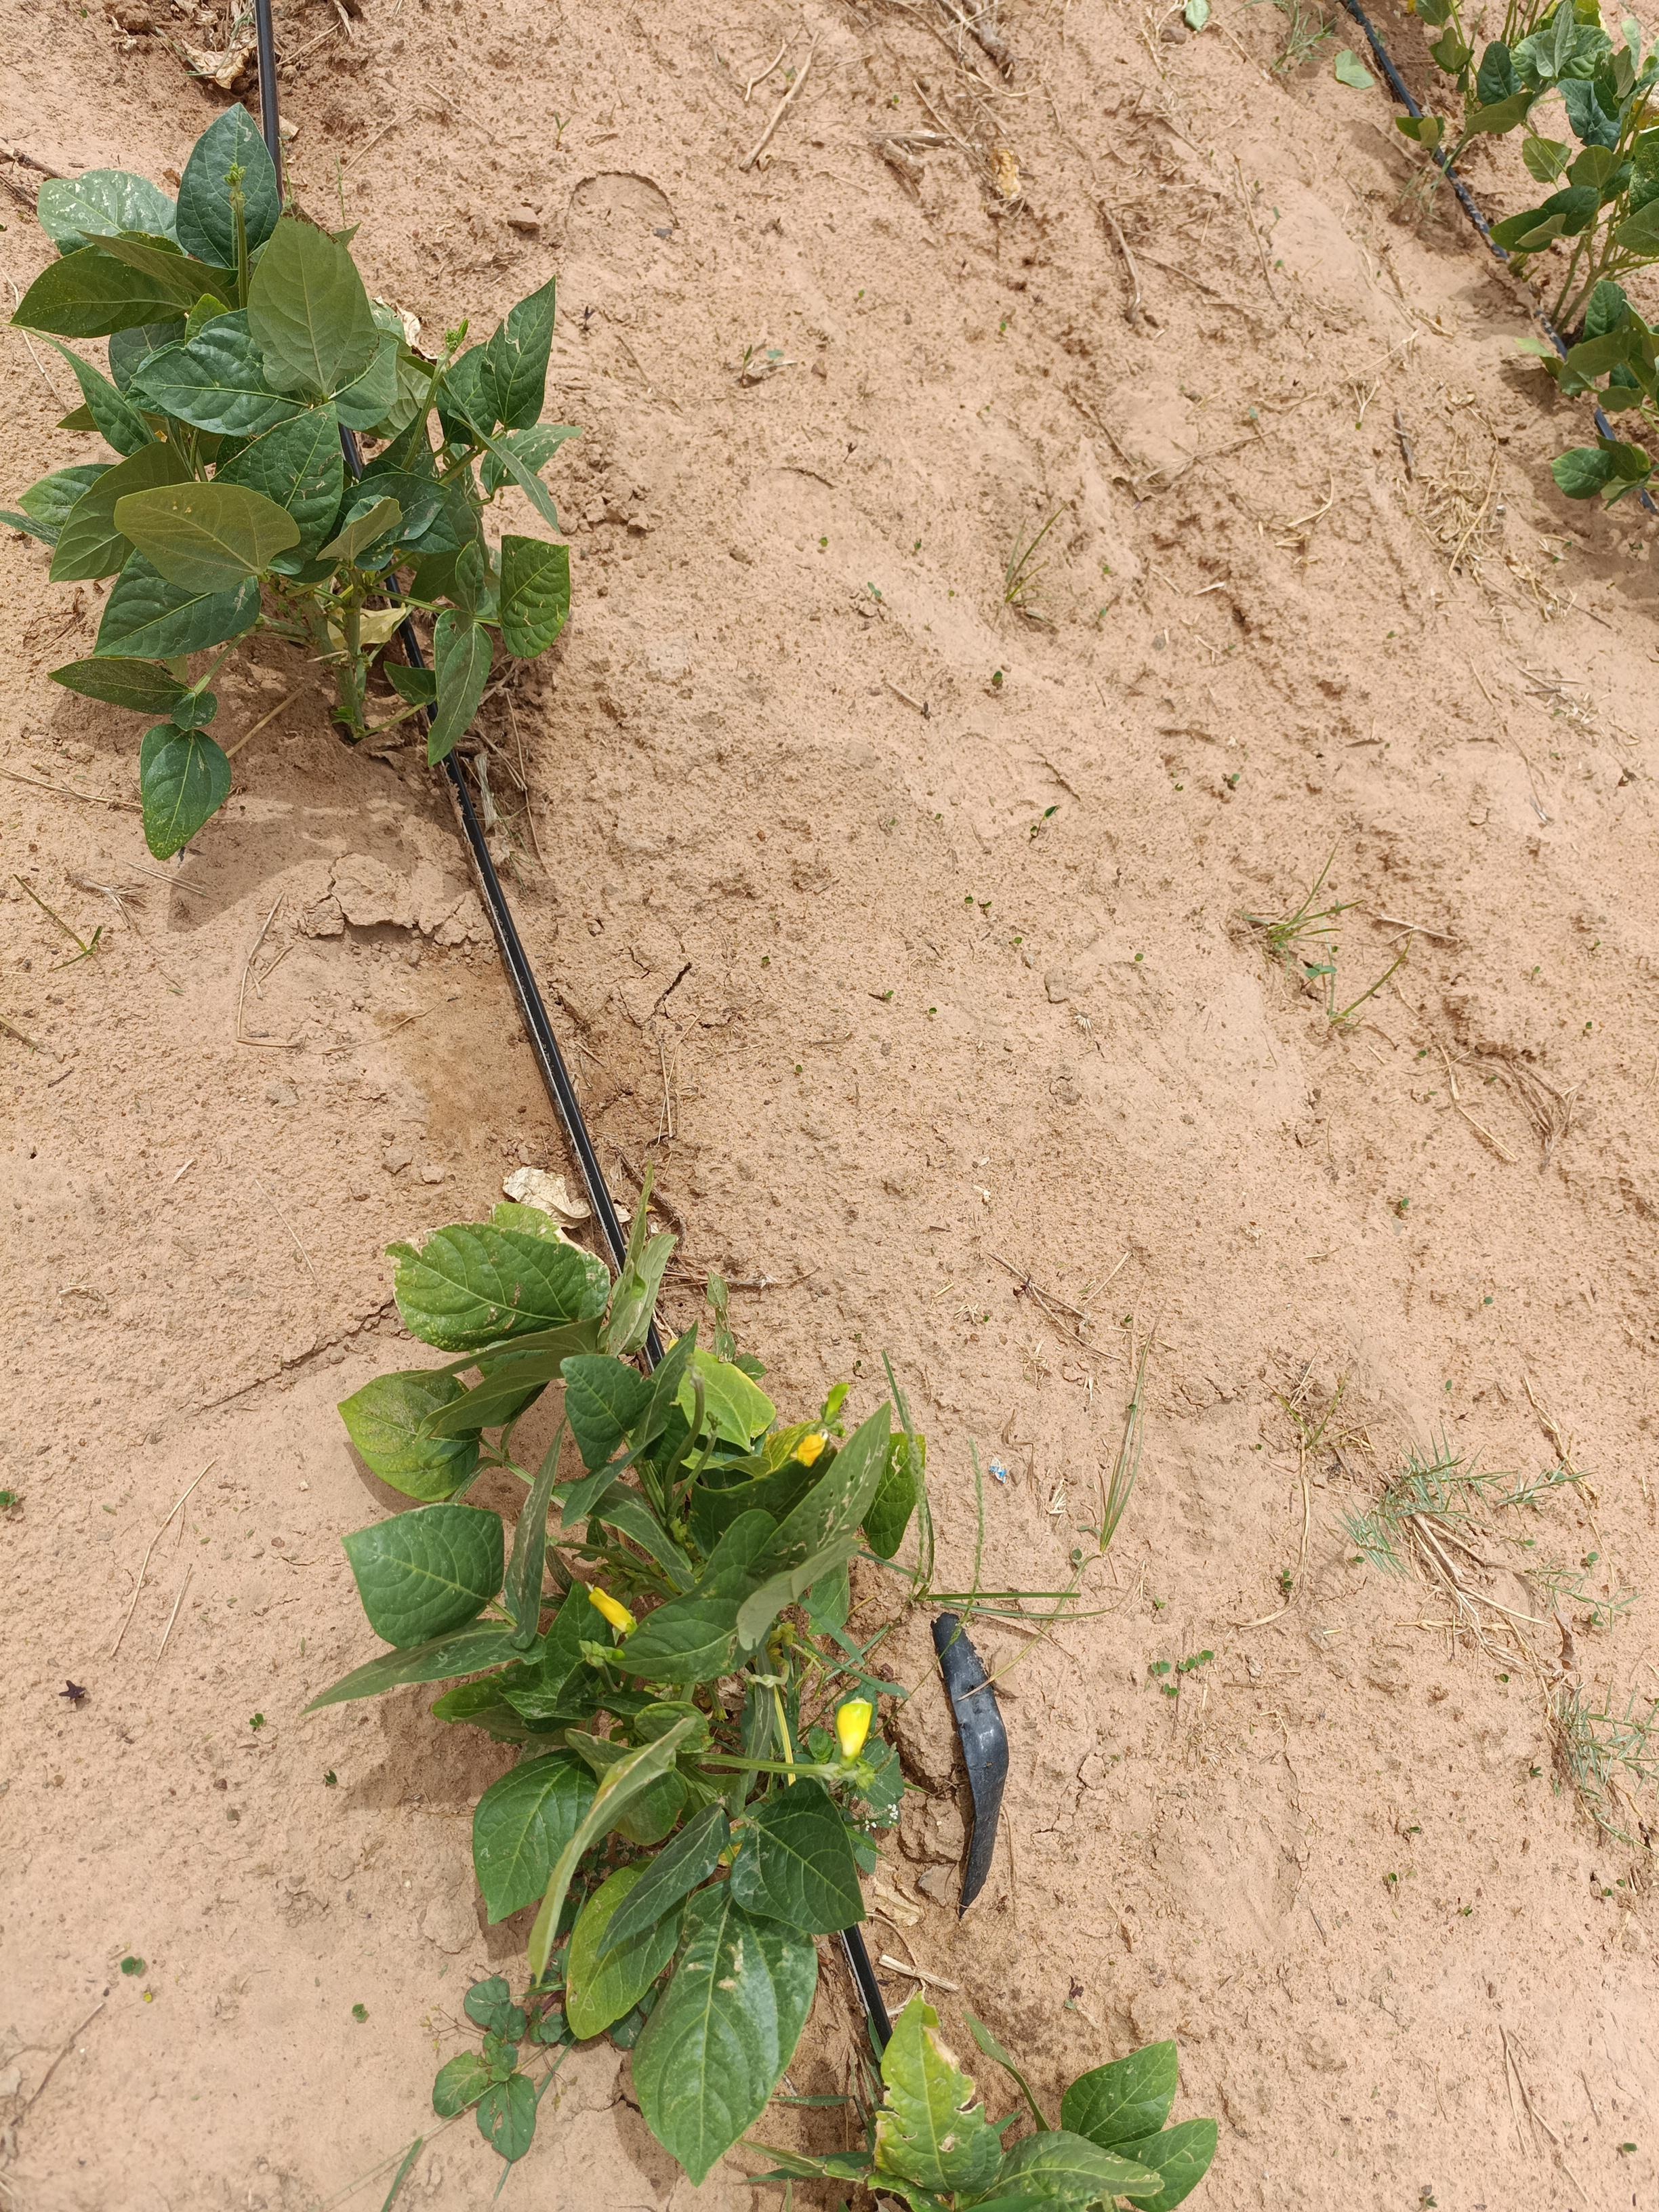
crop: cowpea
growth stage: flowering
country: Nigeria
